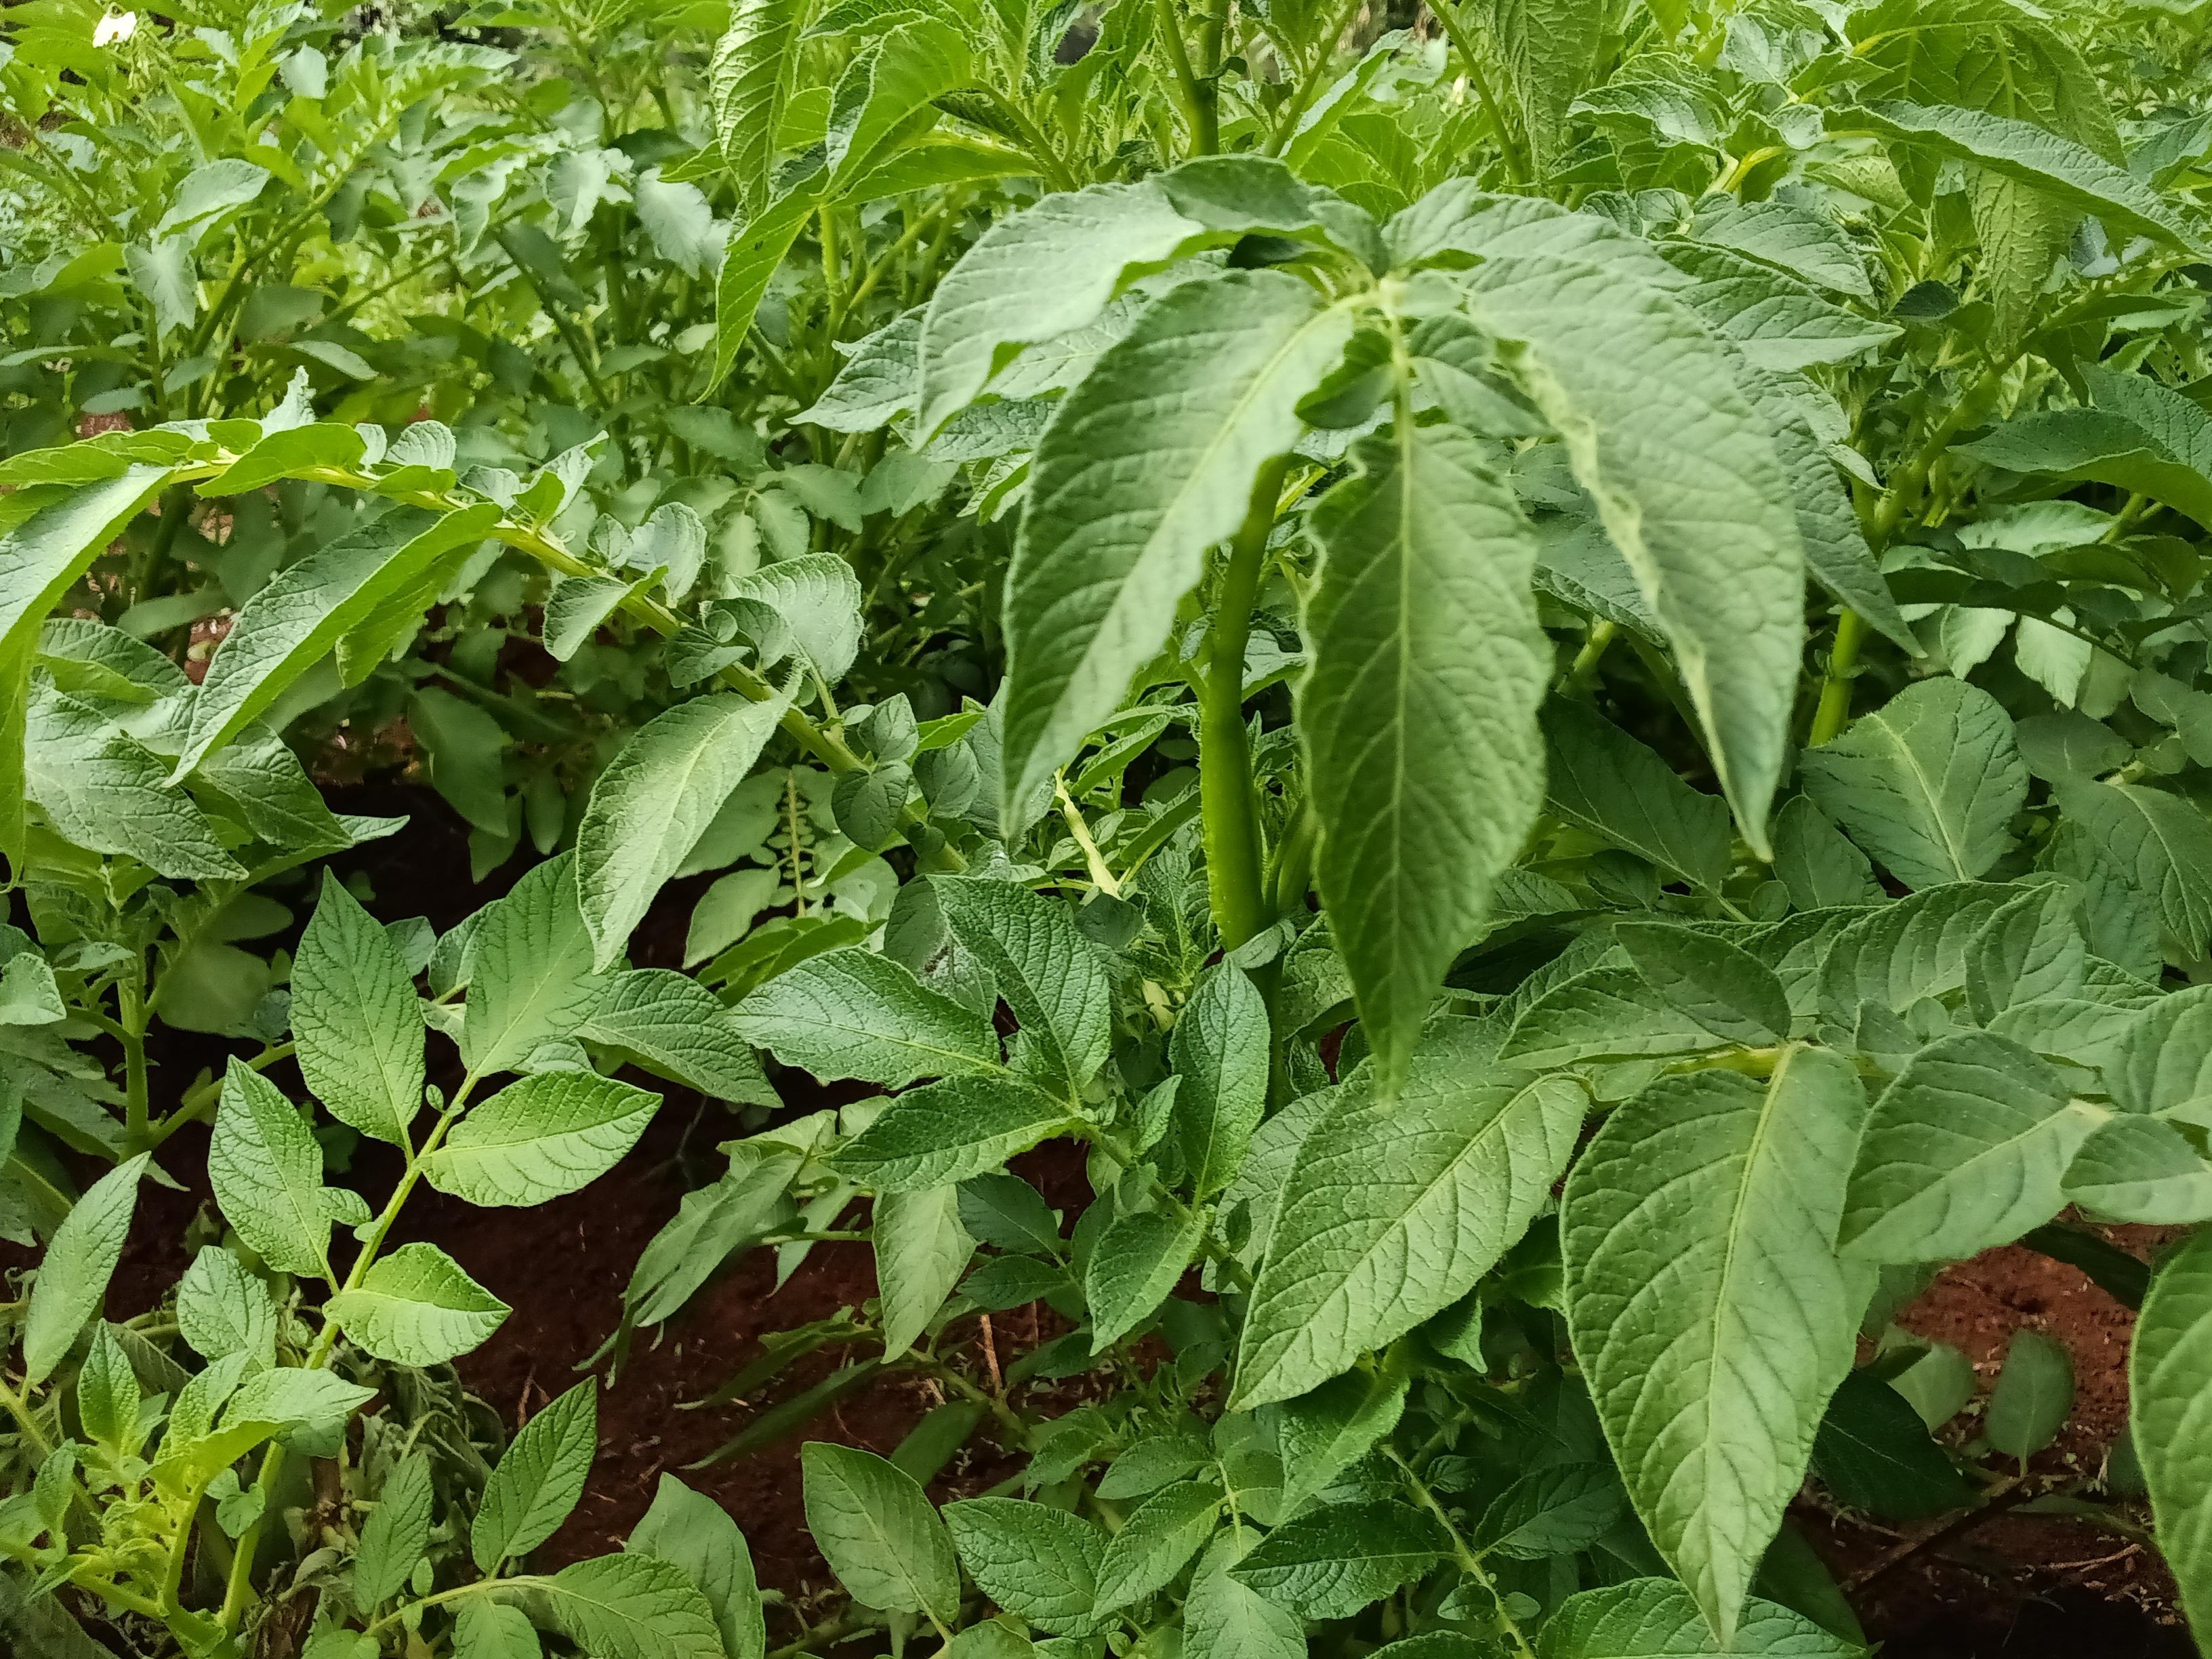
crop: potato
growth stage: vegetative
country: Kenya
